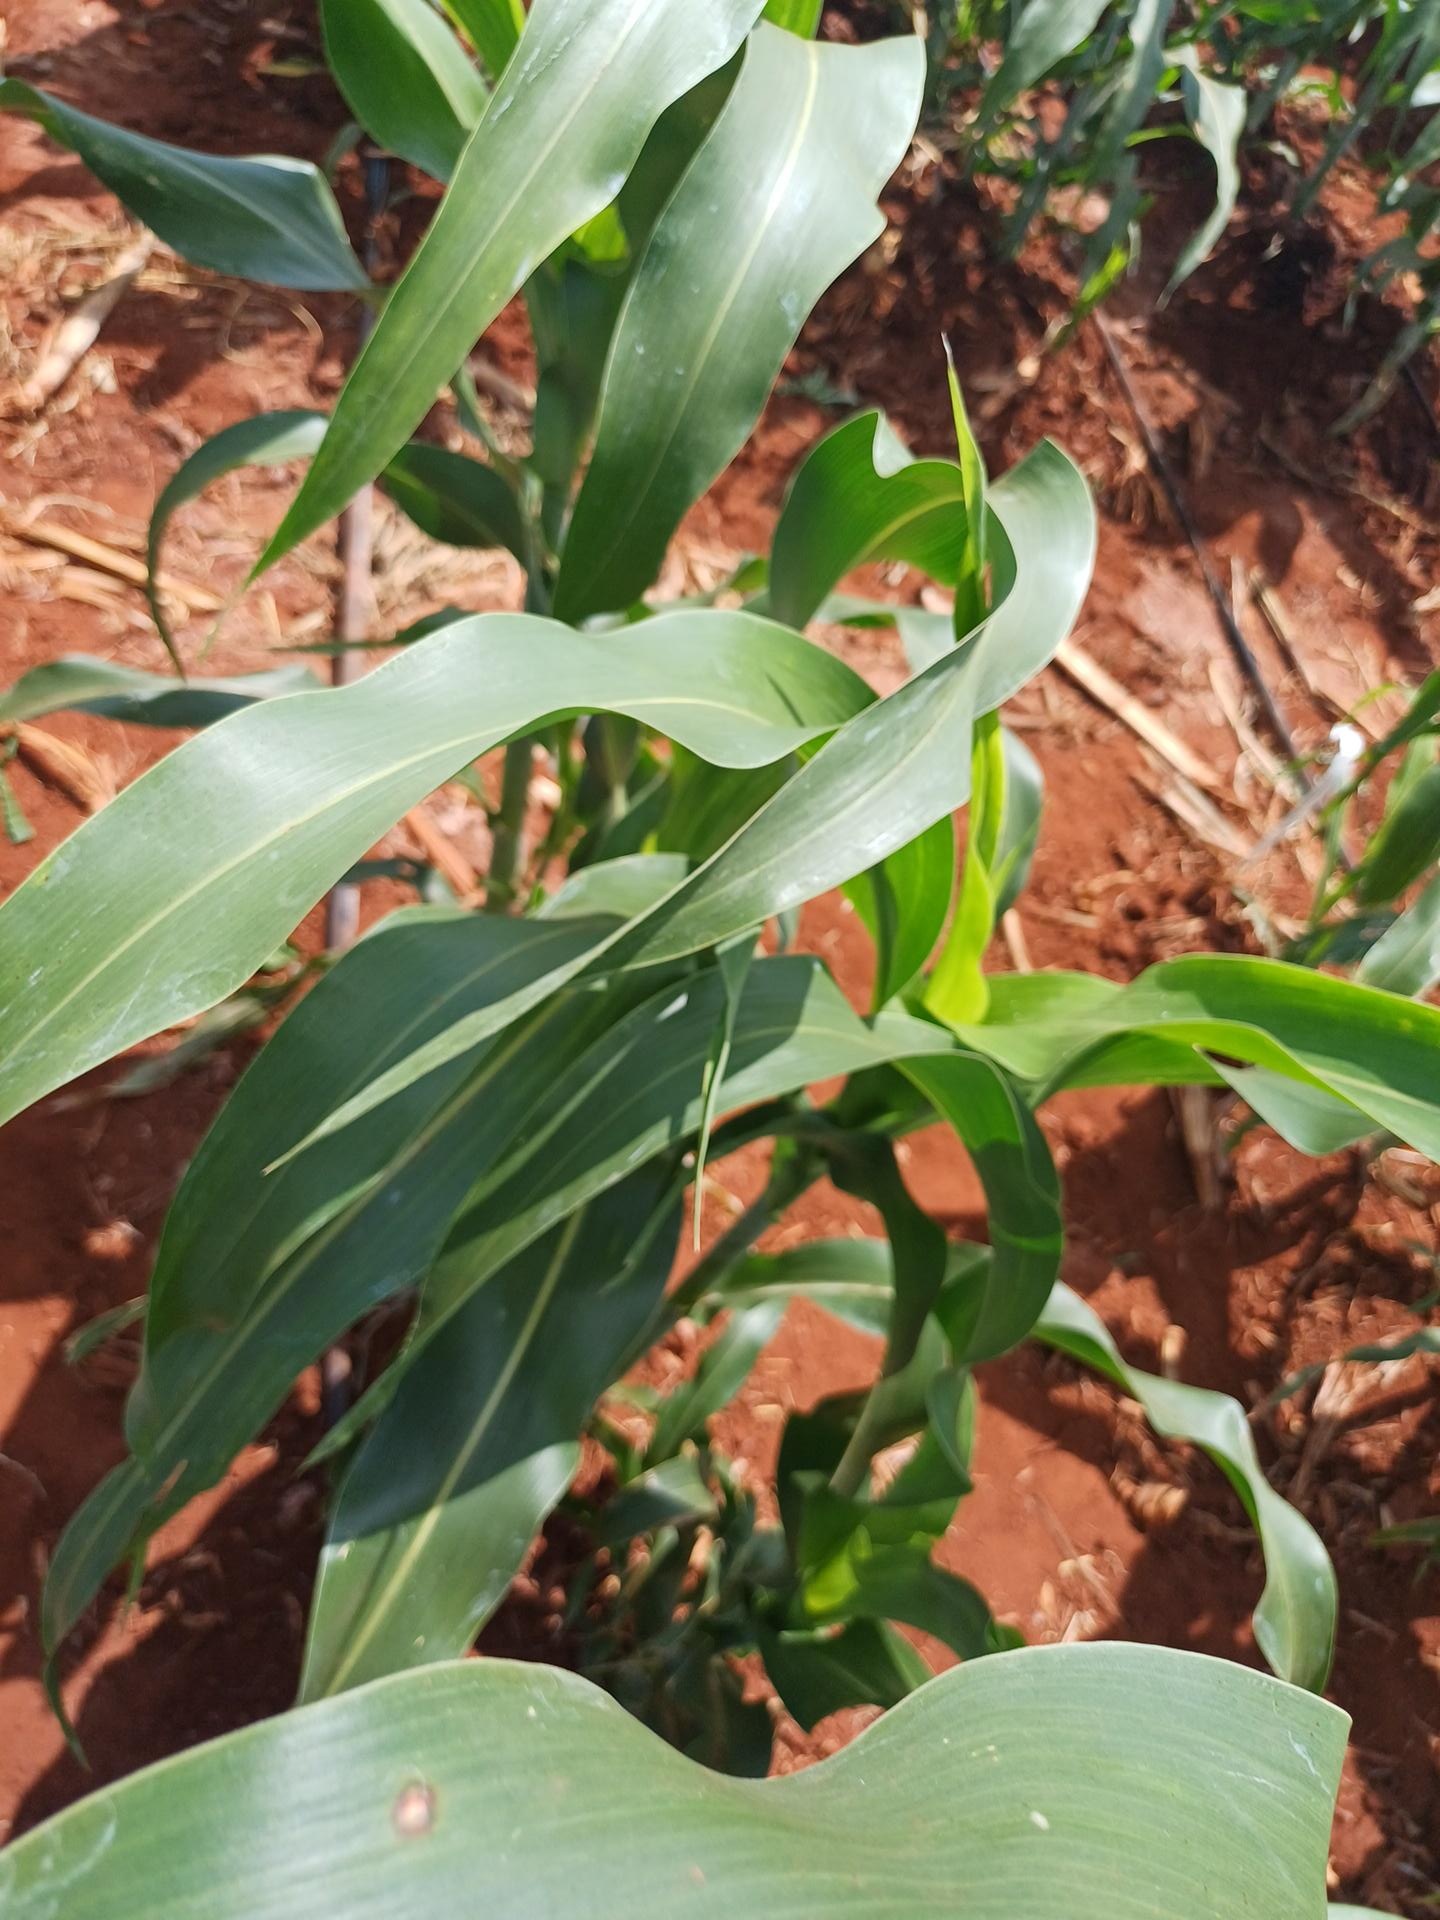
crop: sorghum
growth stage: vegetative
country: Kenya
